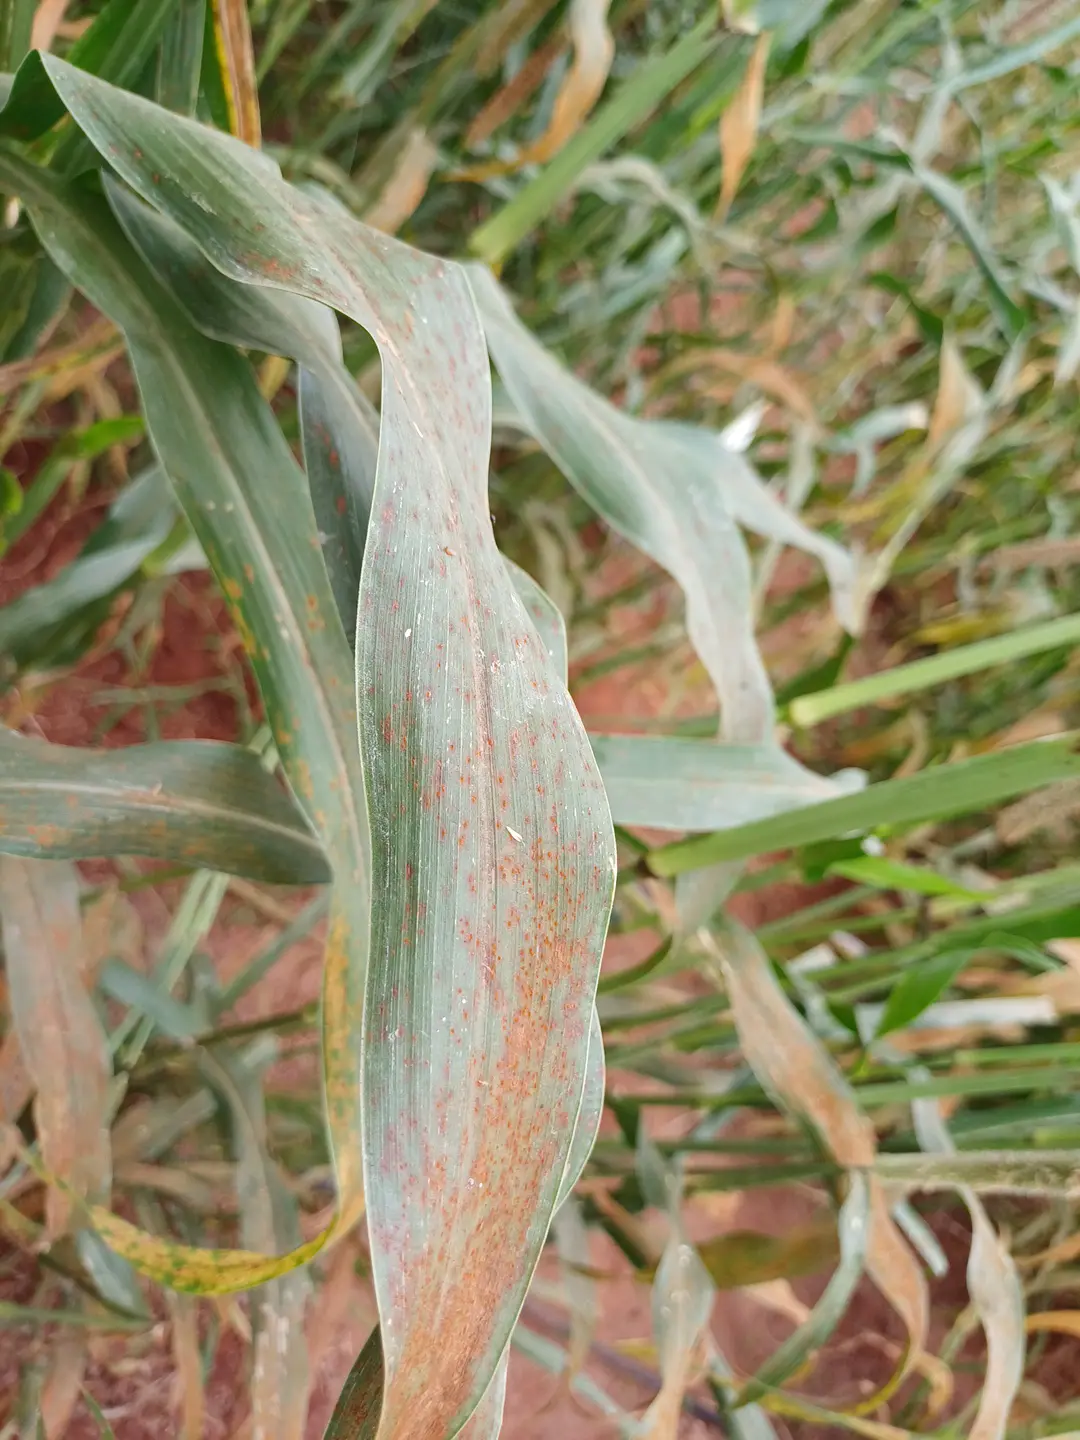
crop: pearl millet
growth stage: filling grain
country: Kenya
